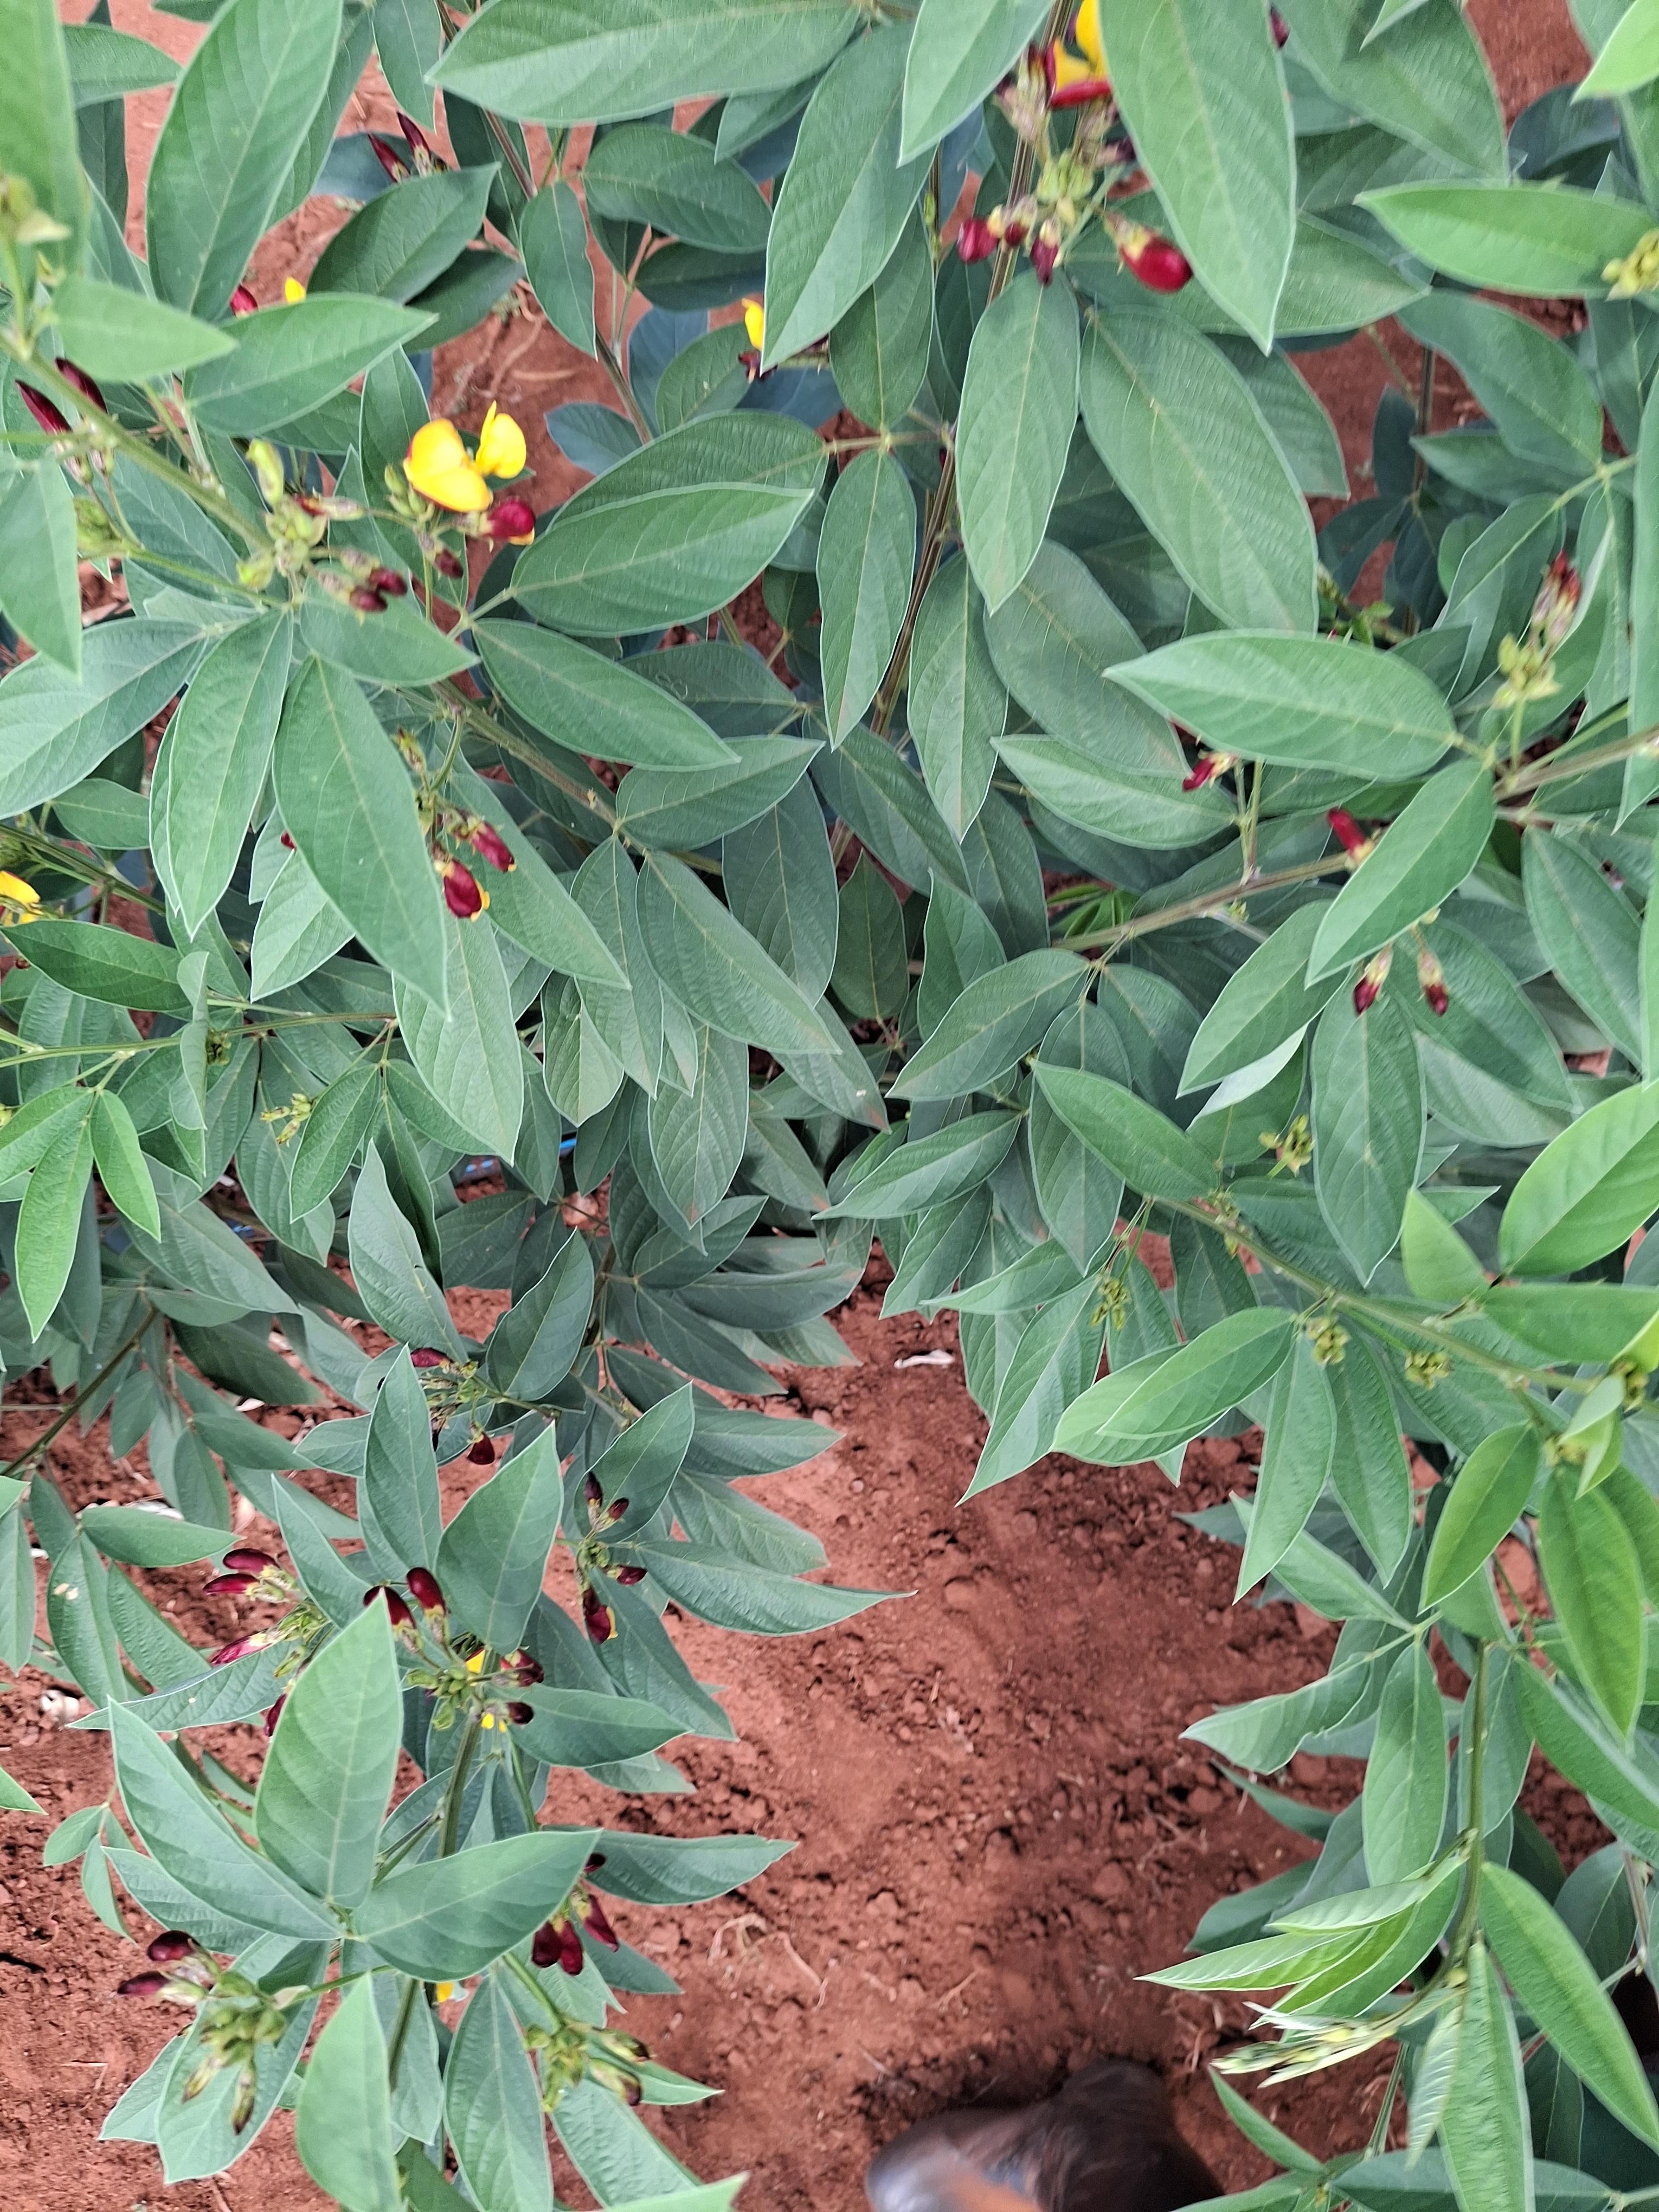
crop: pigeonpea
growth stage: vegetative
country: Kenya
